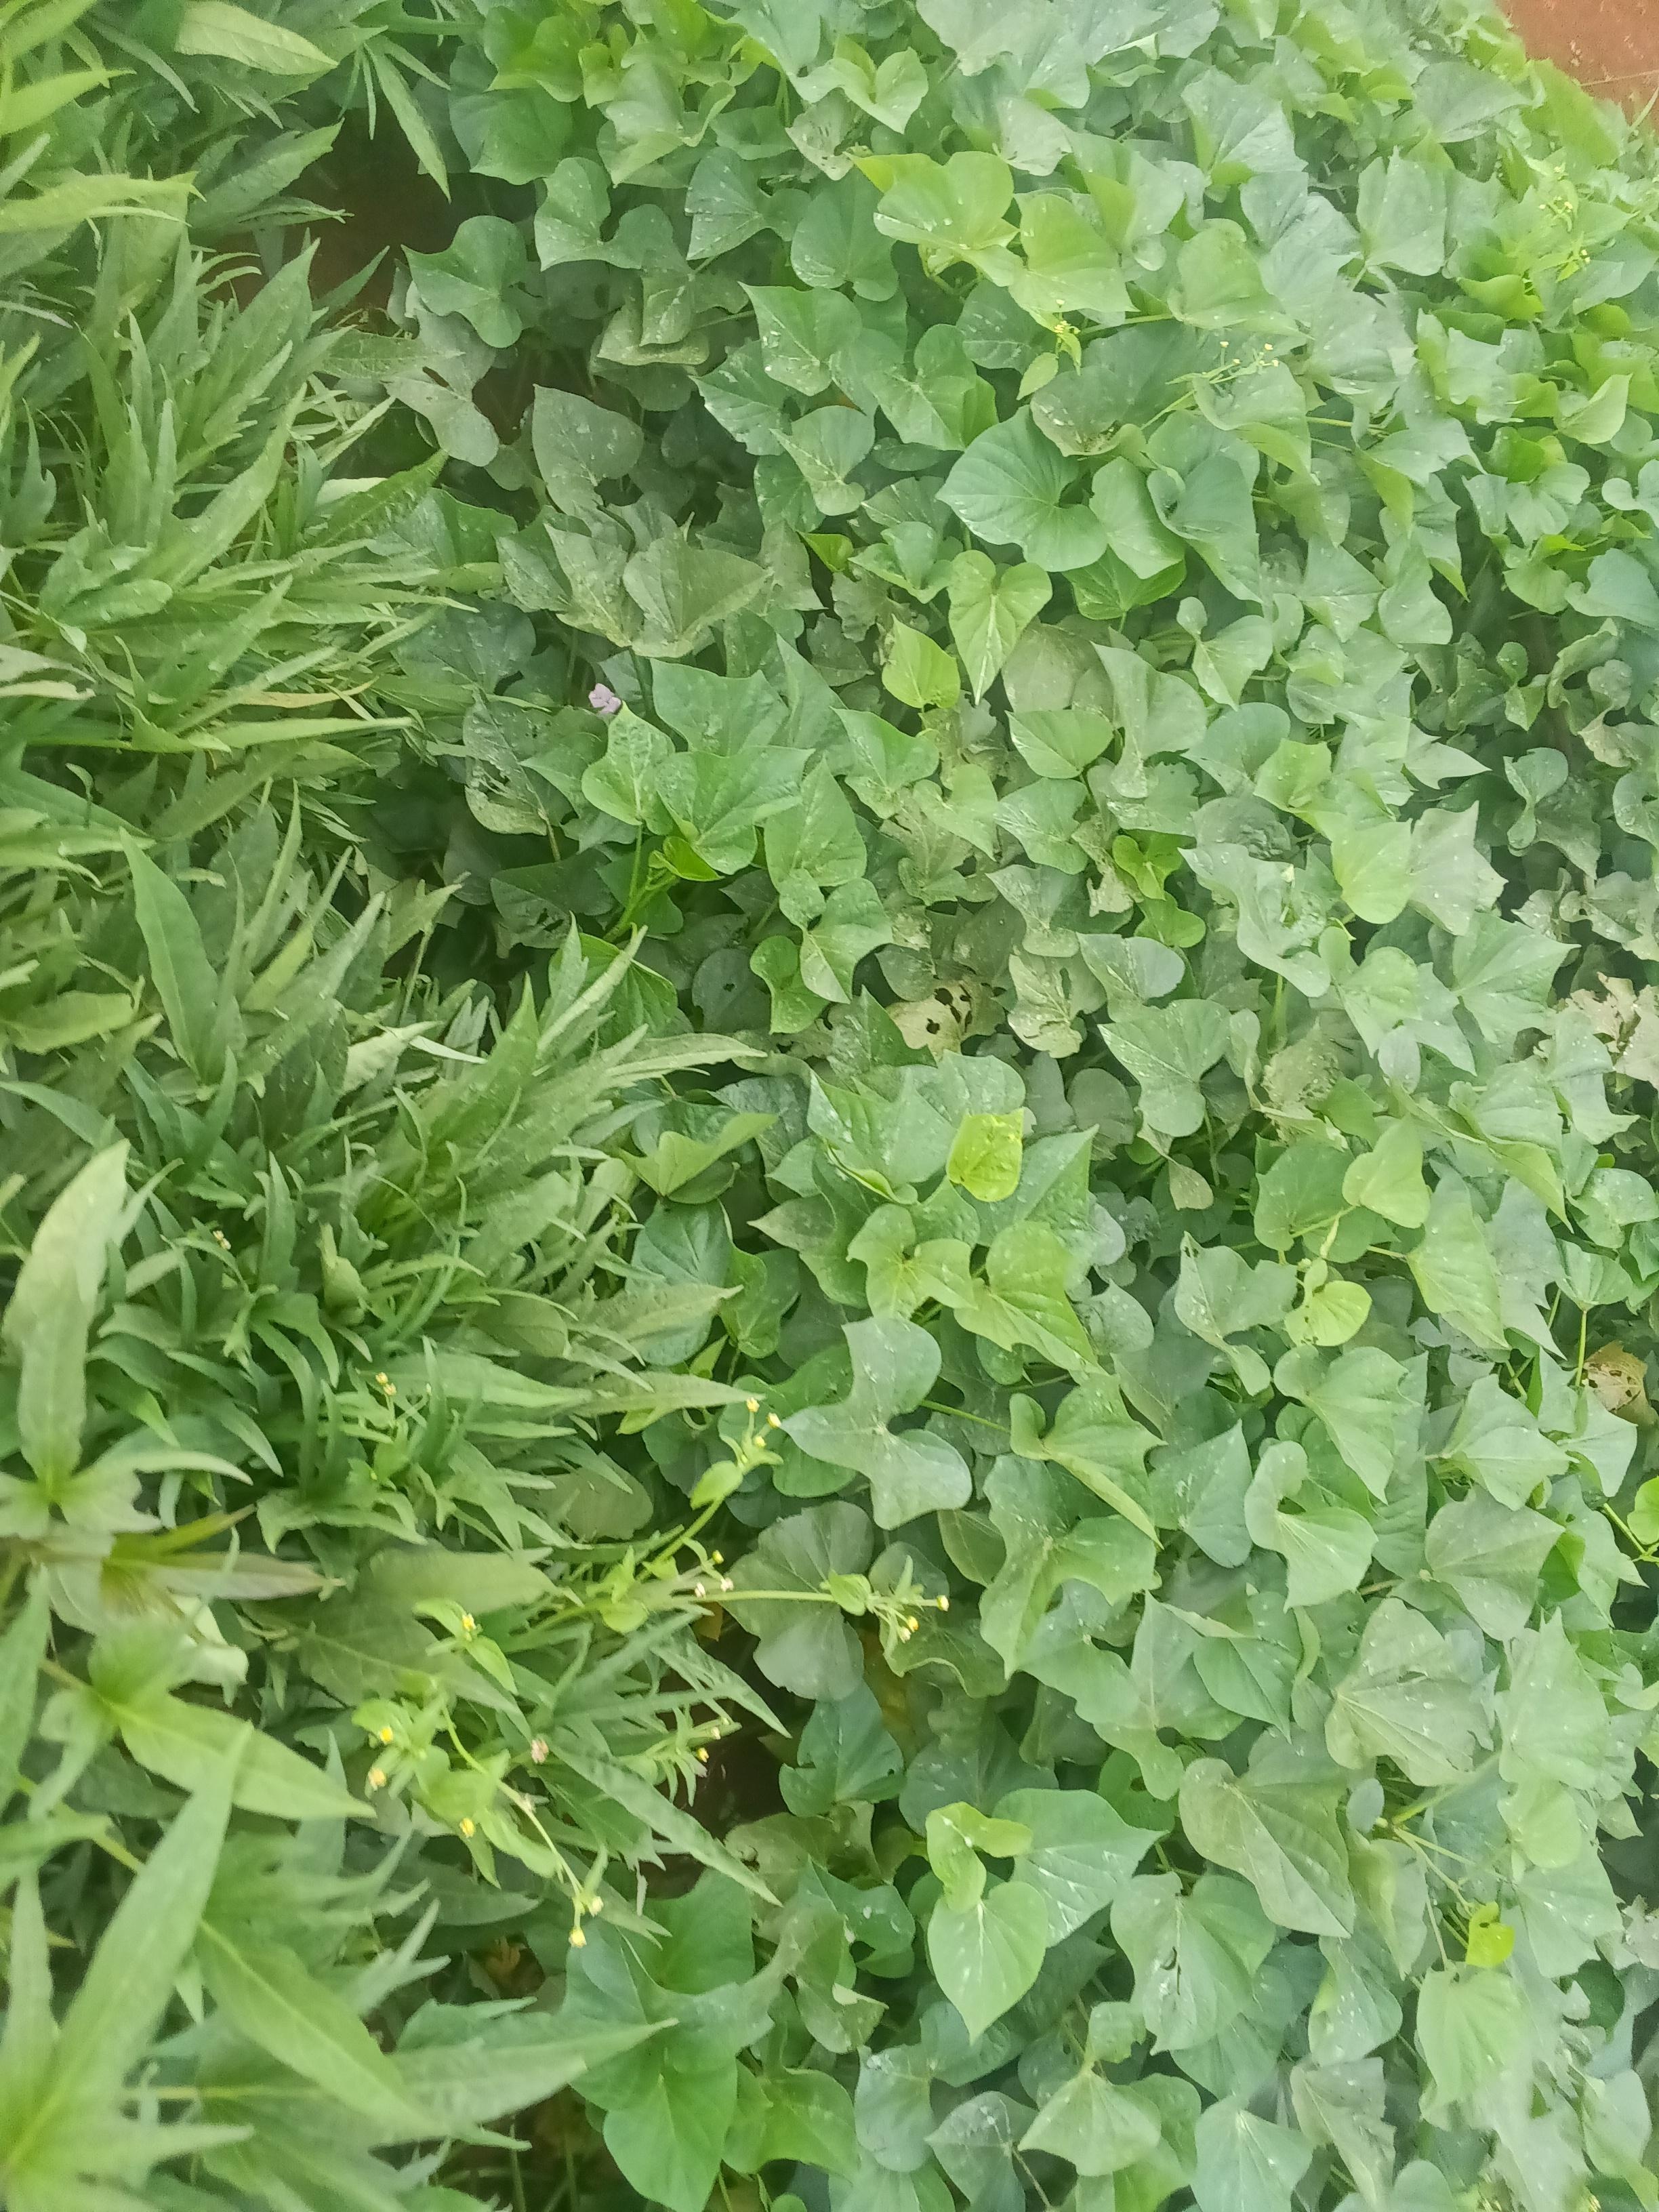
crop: sweet potato
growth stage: vegetative
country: Kenya
